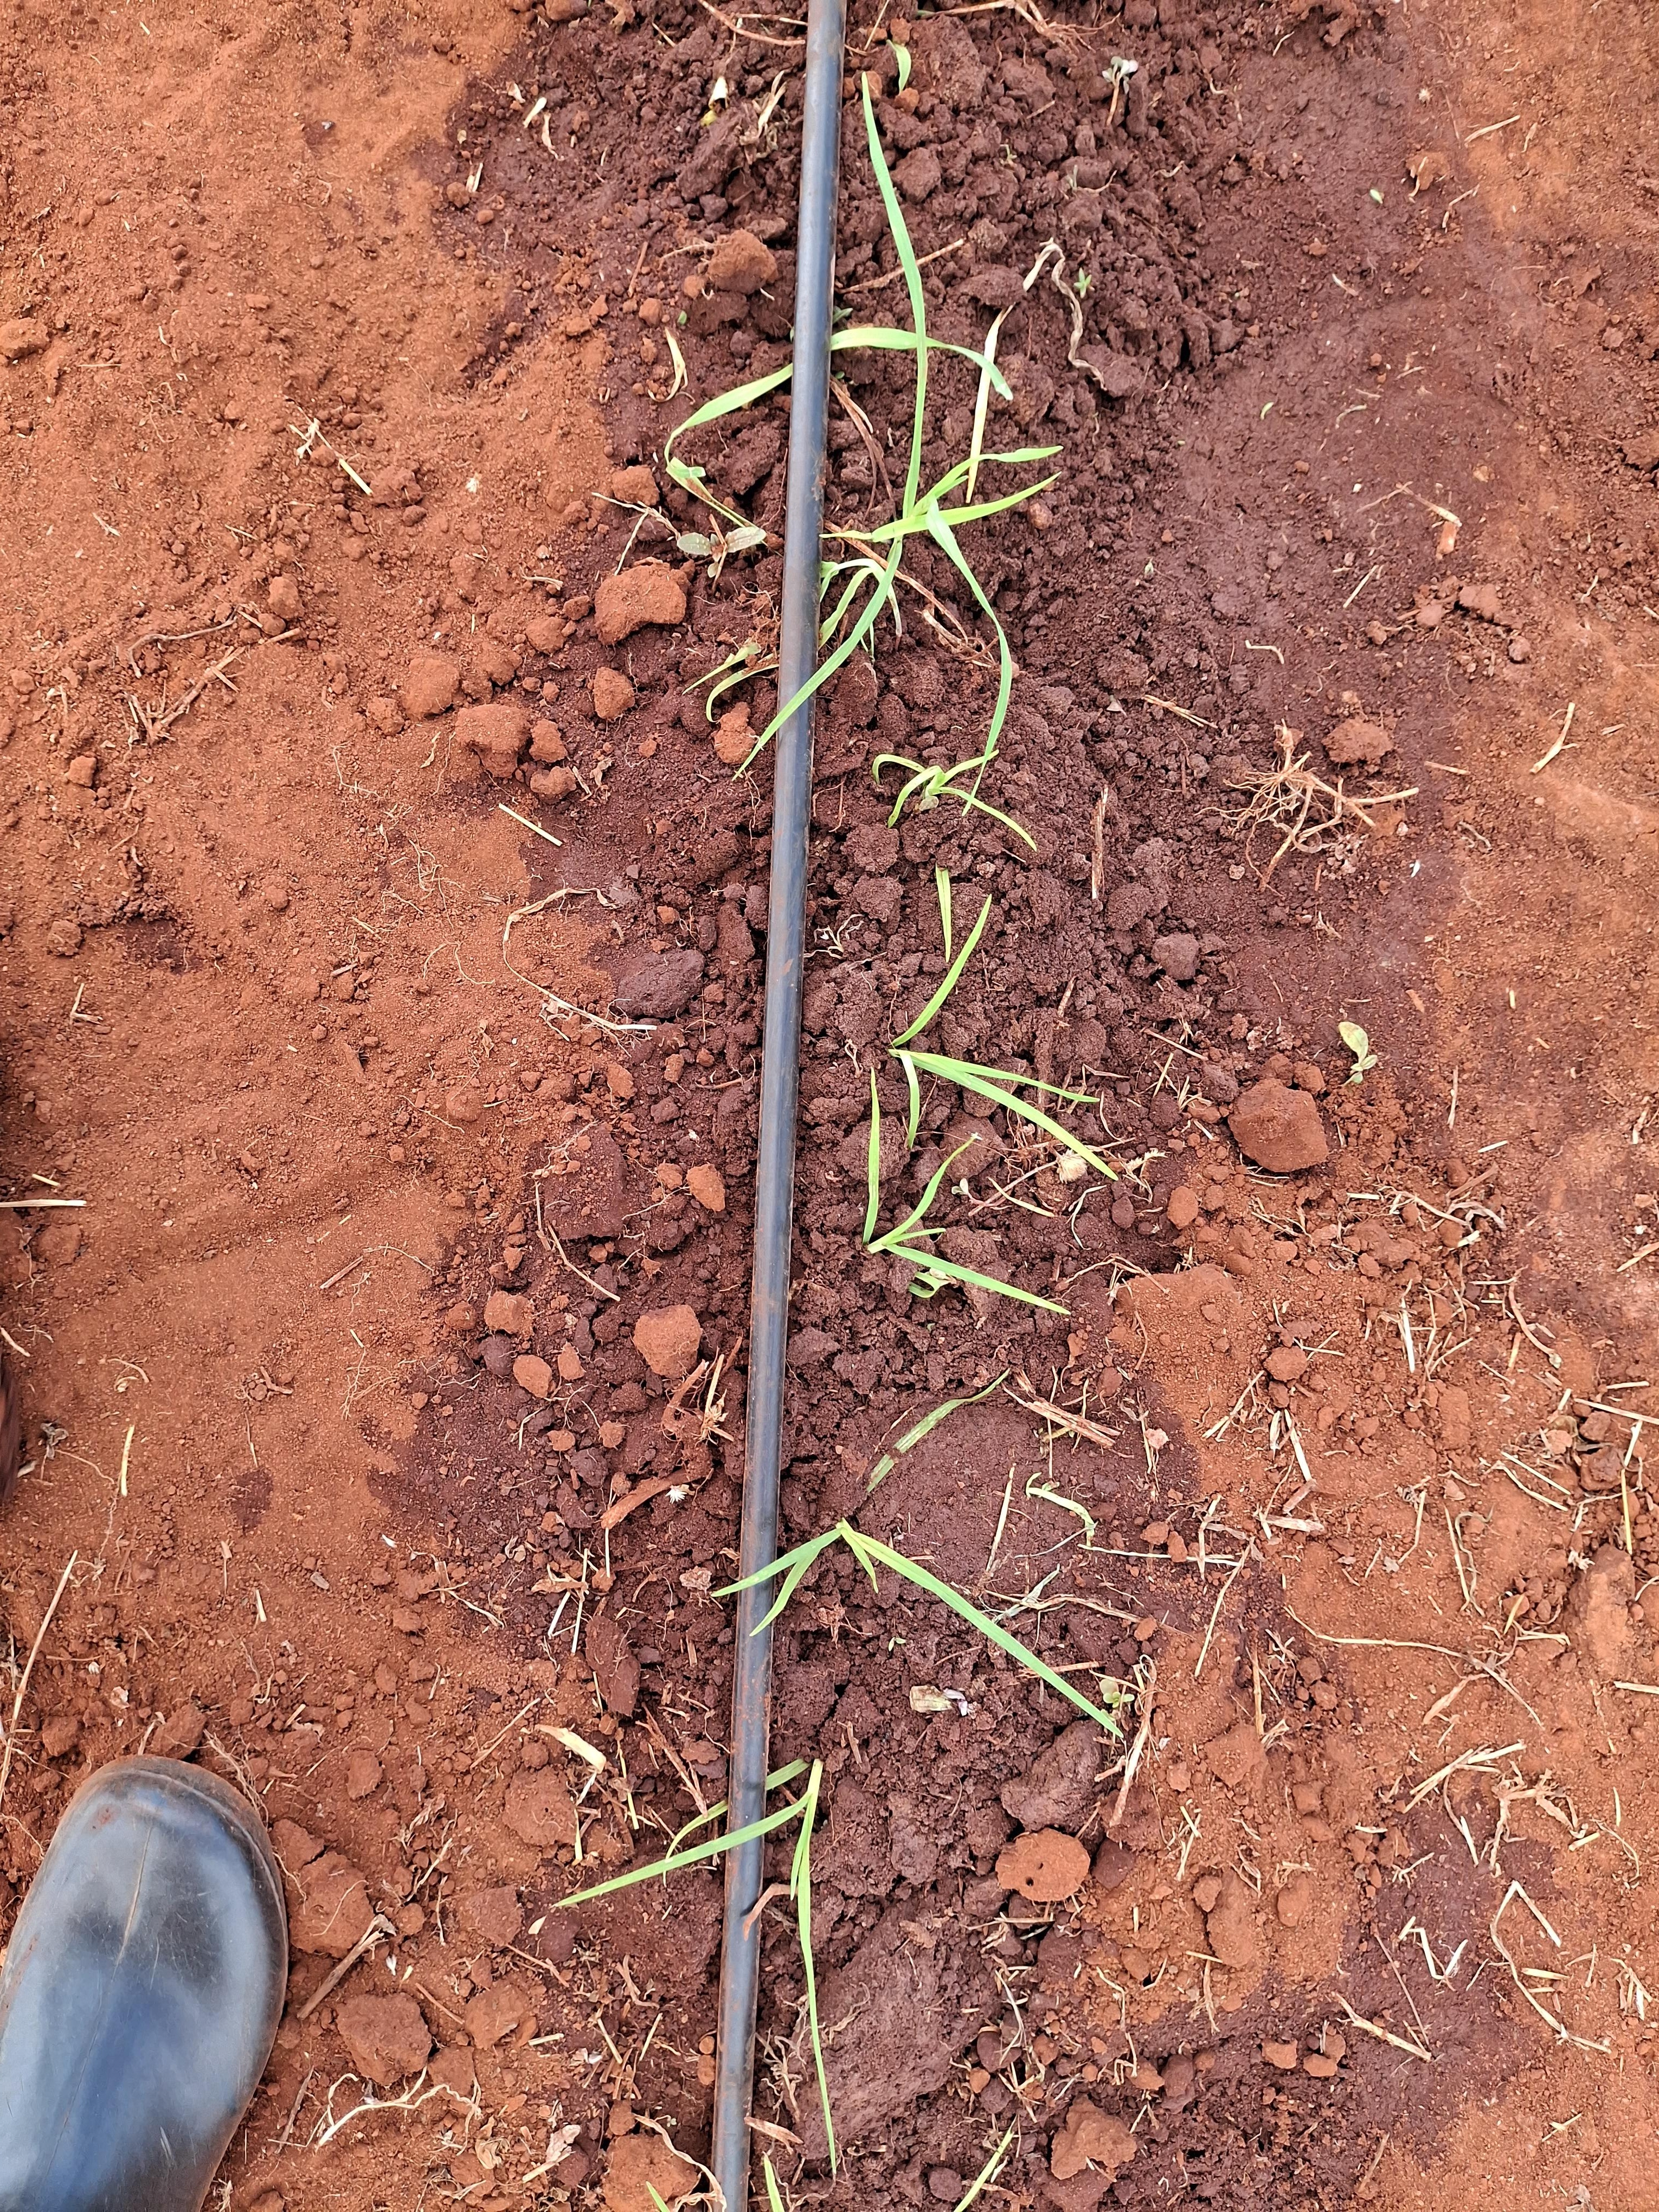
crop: finger millet
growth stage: vegetative
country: Kenya
